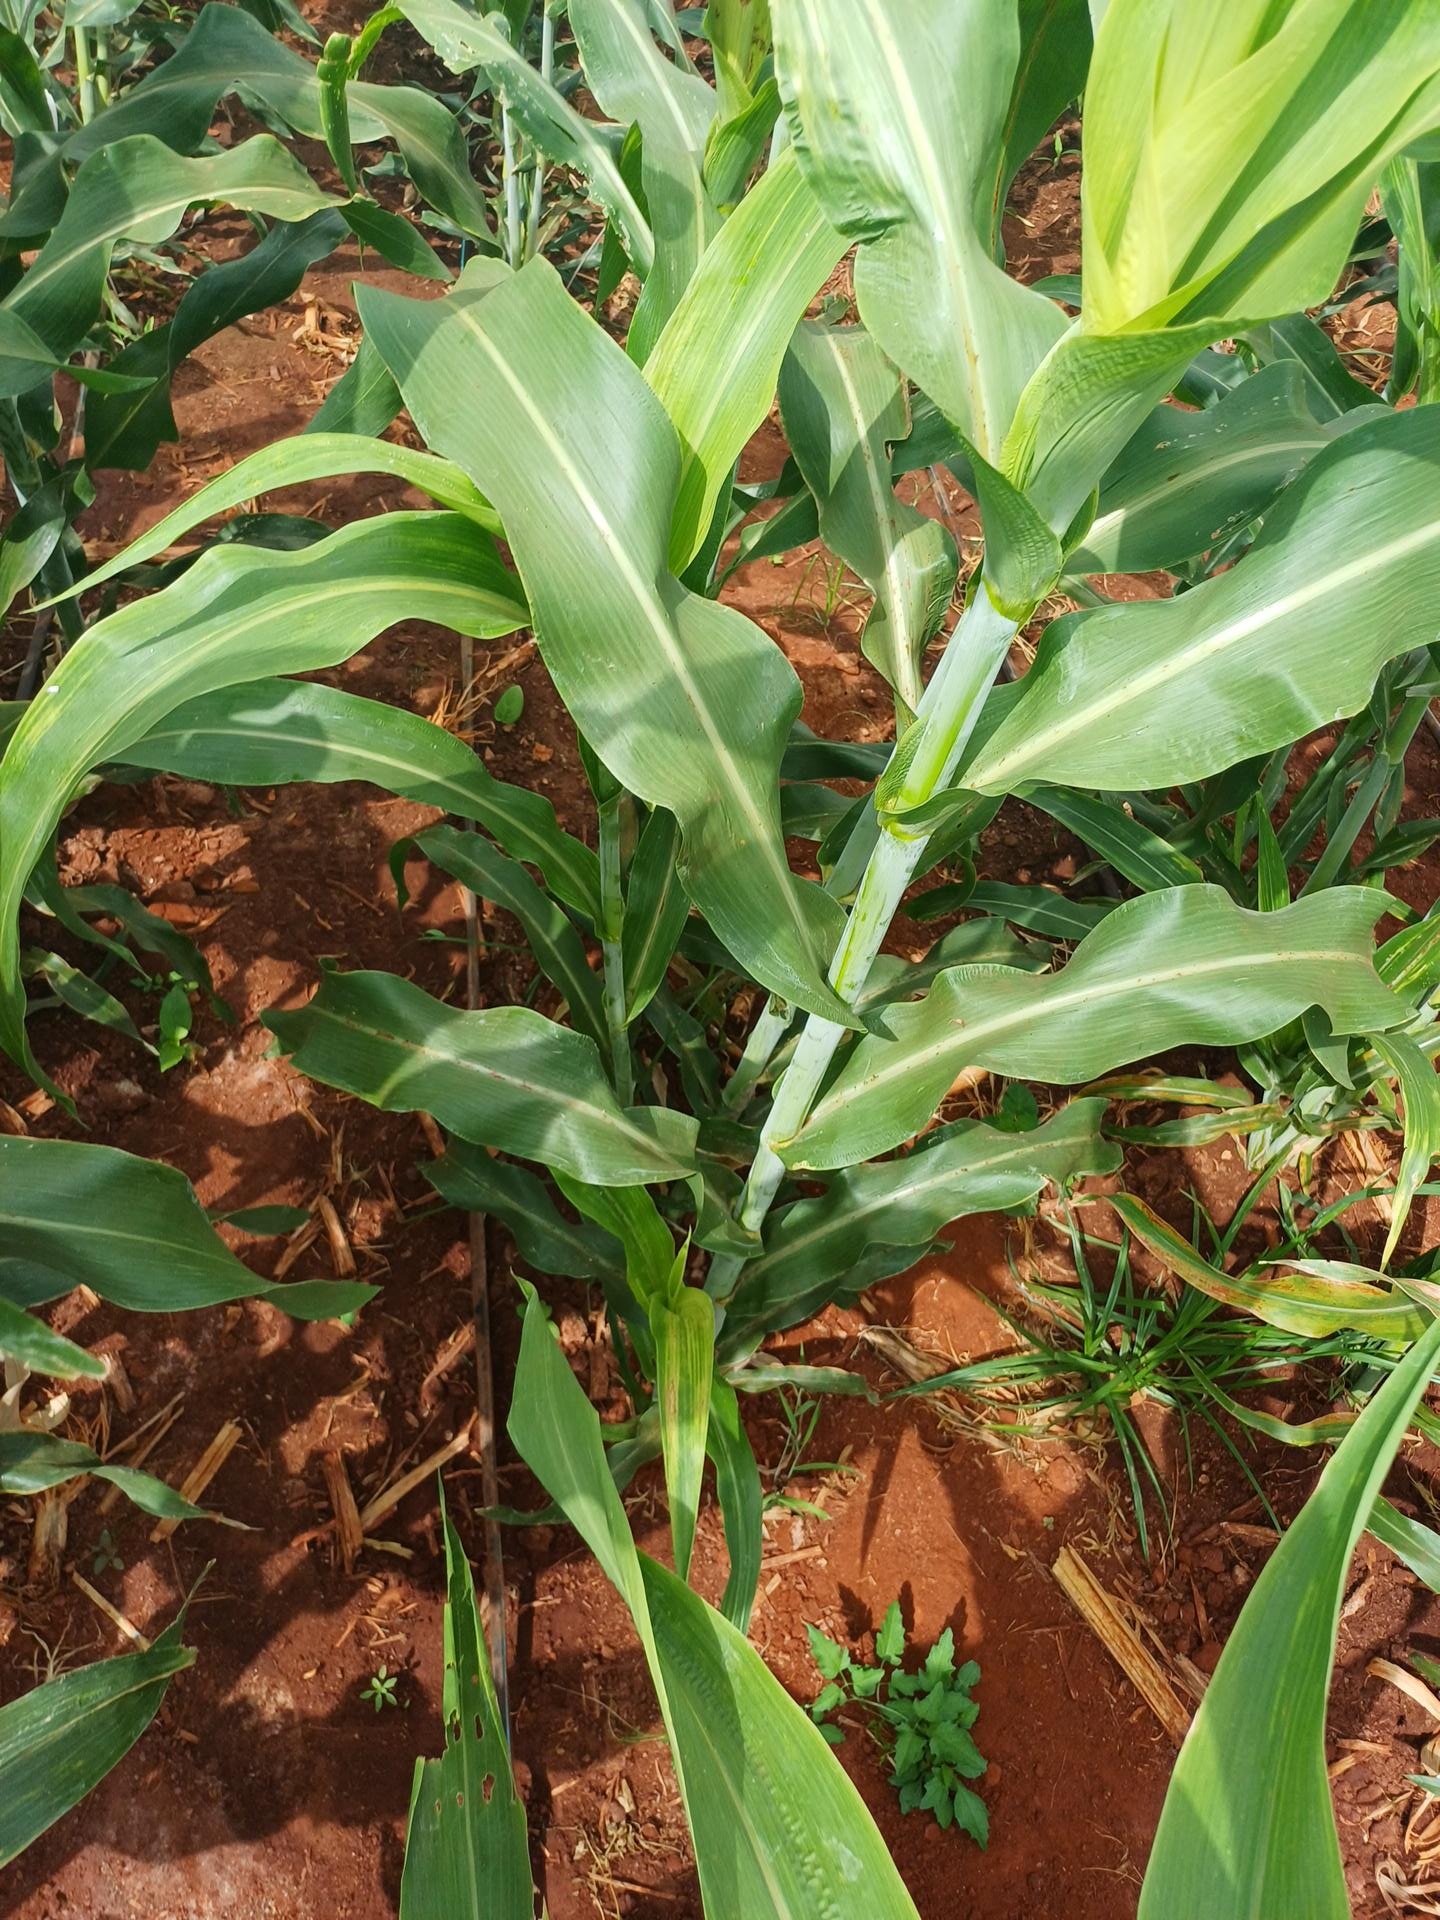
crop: sorghum
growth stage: vegetative
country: Kenya
